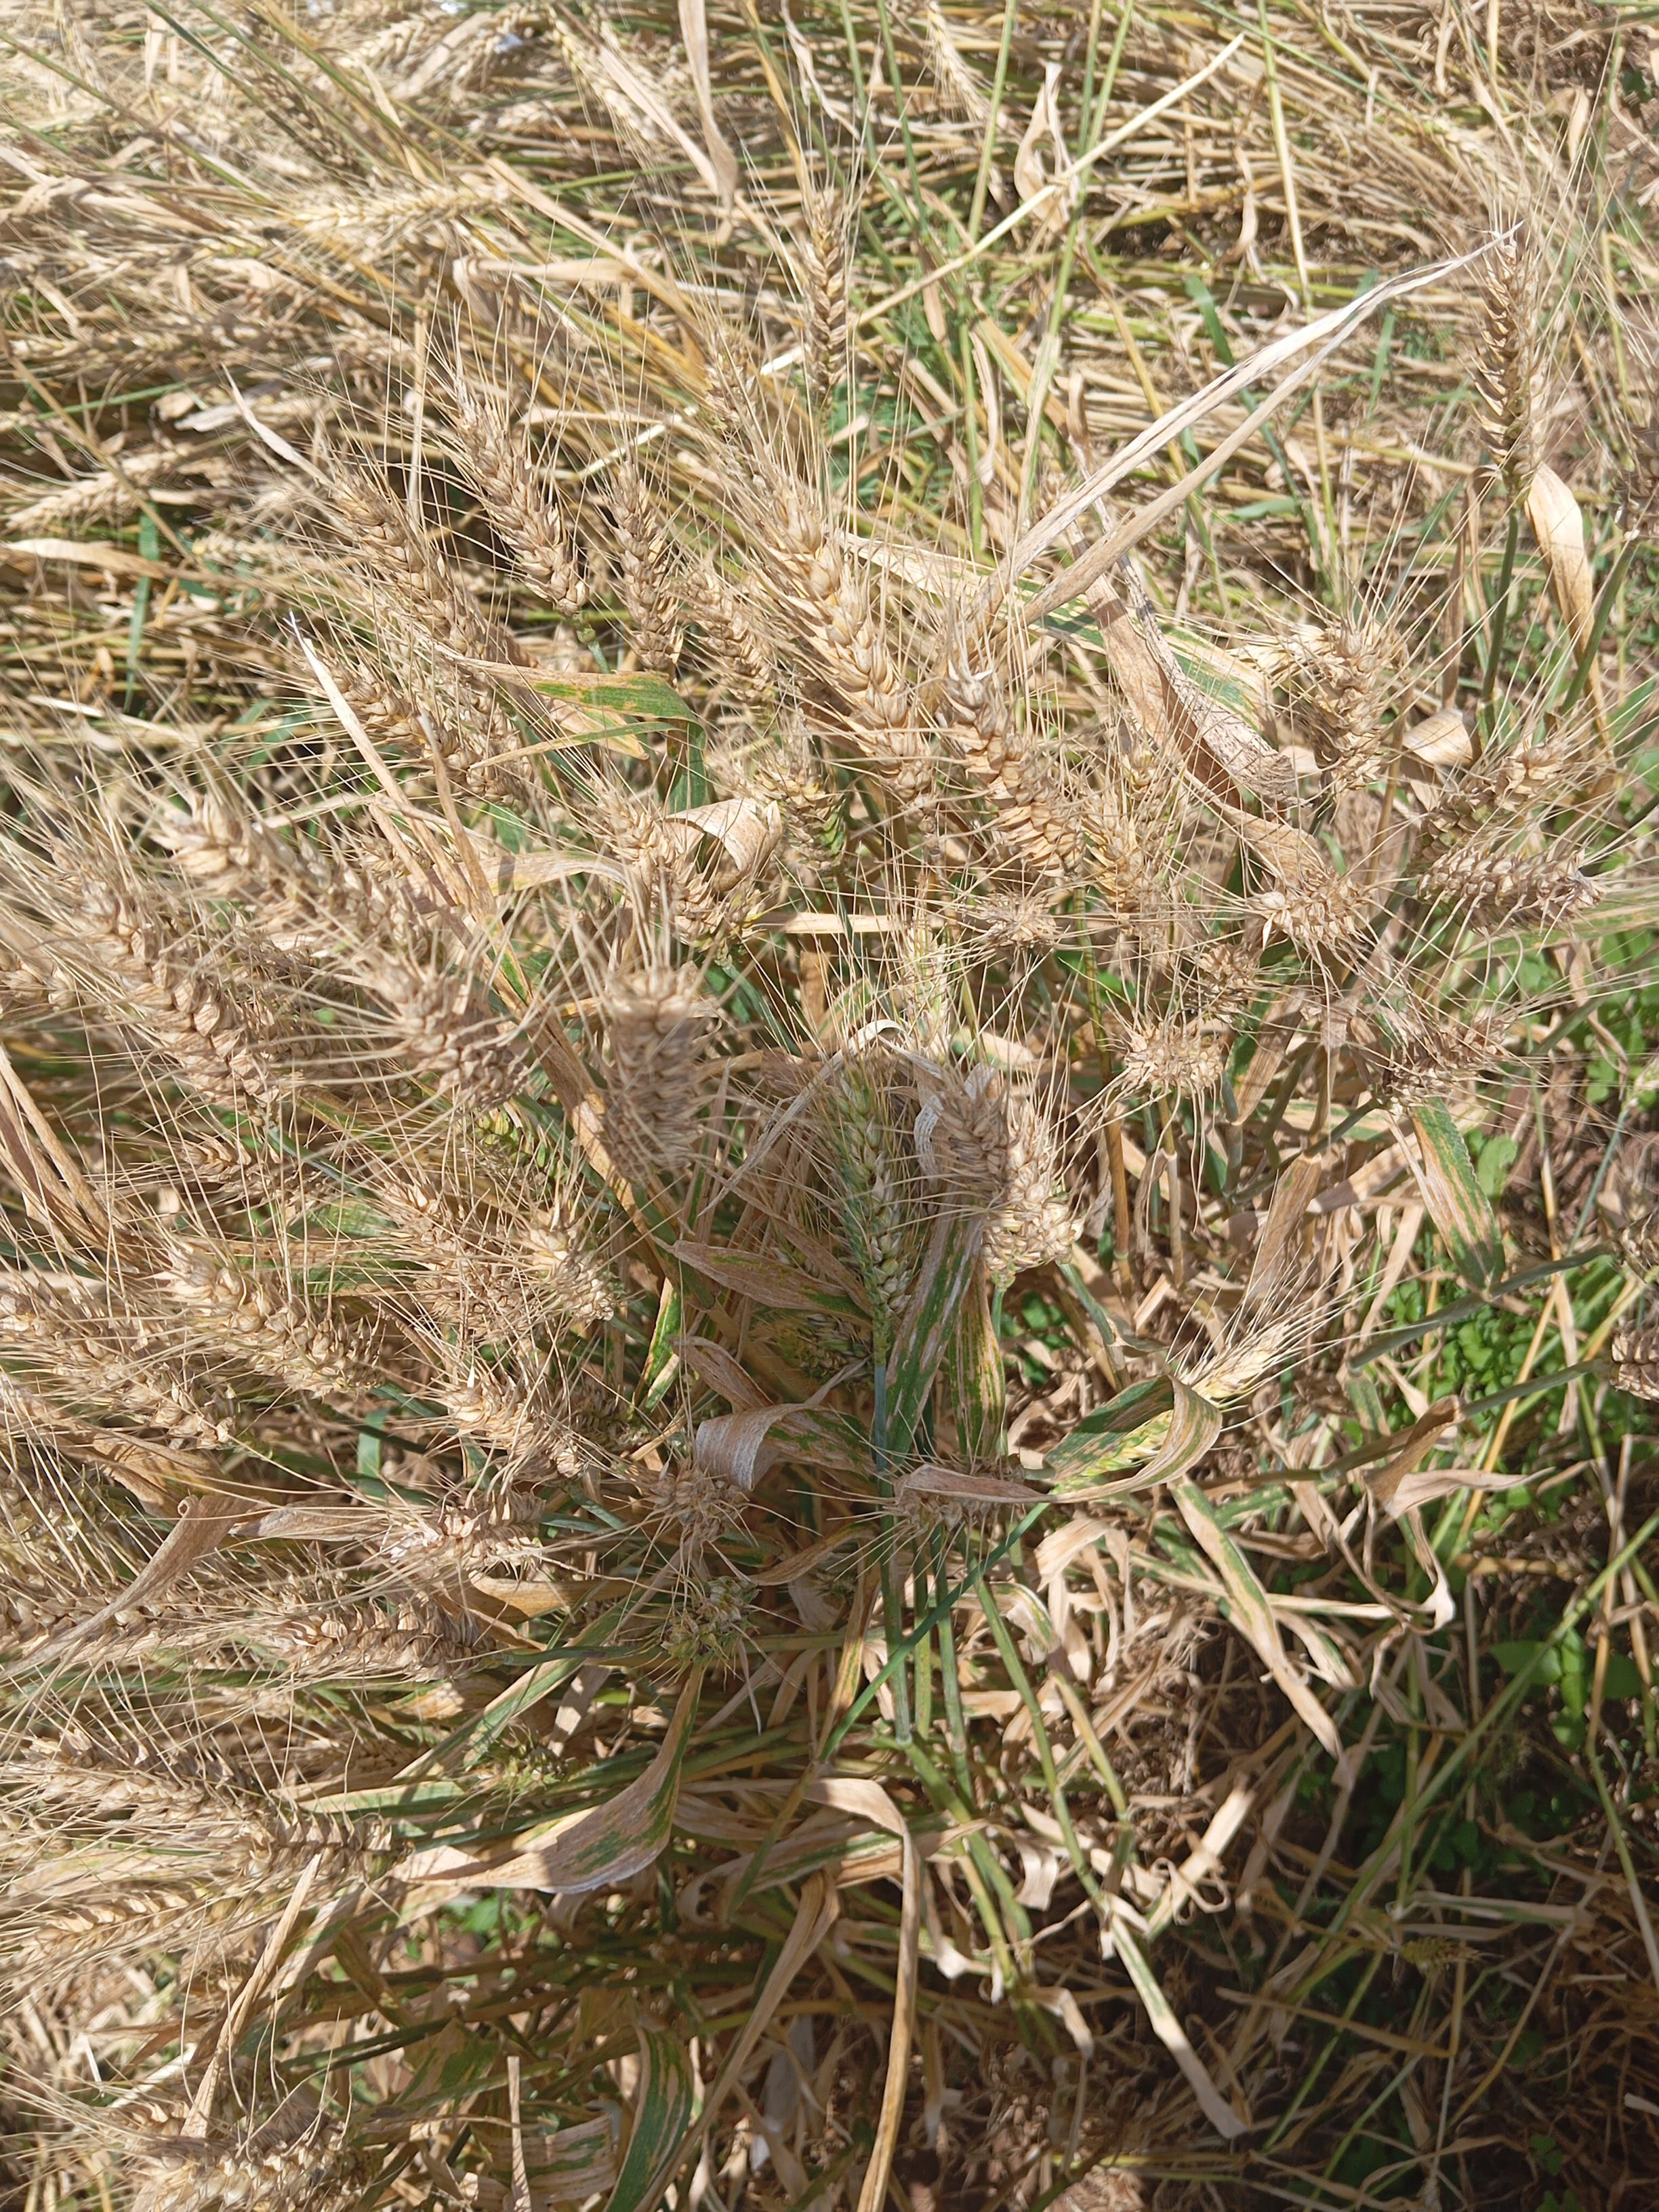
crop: wheat
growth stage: maturity
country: Kenya
